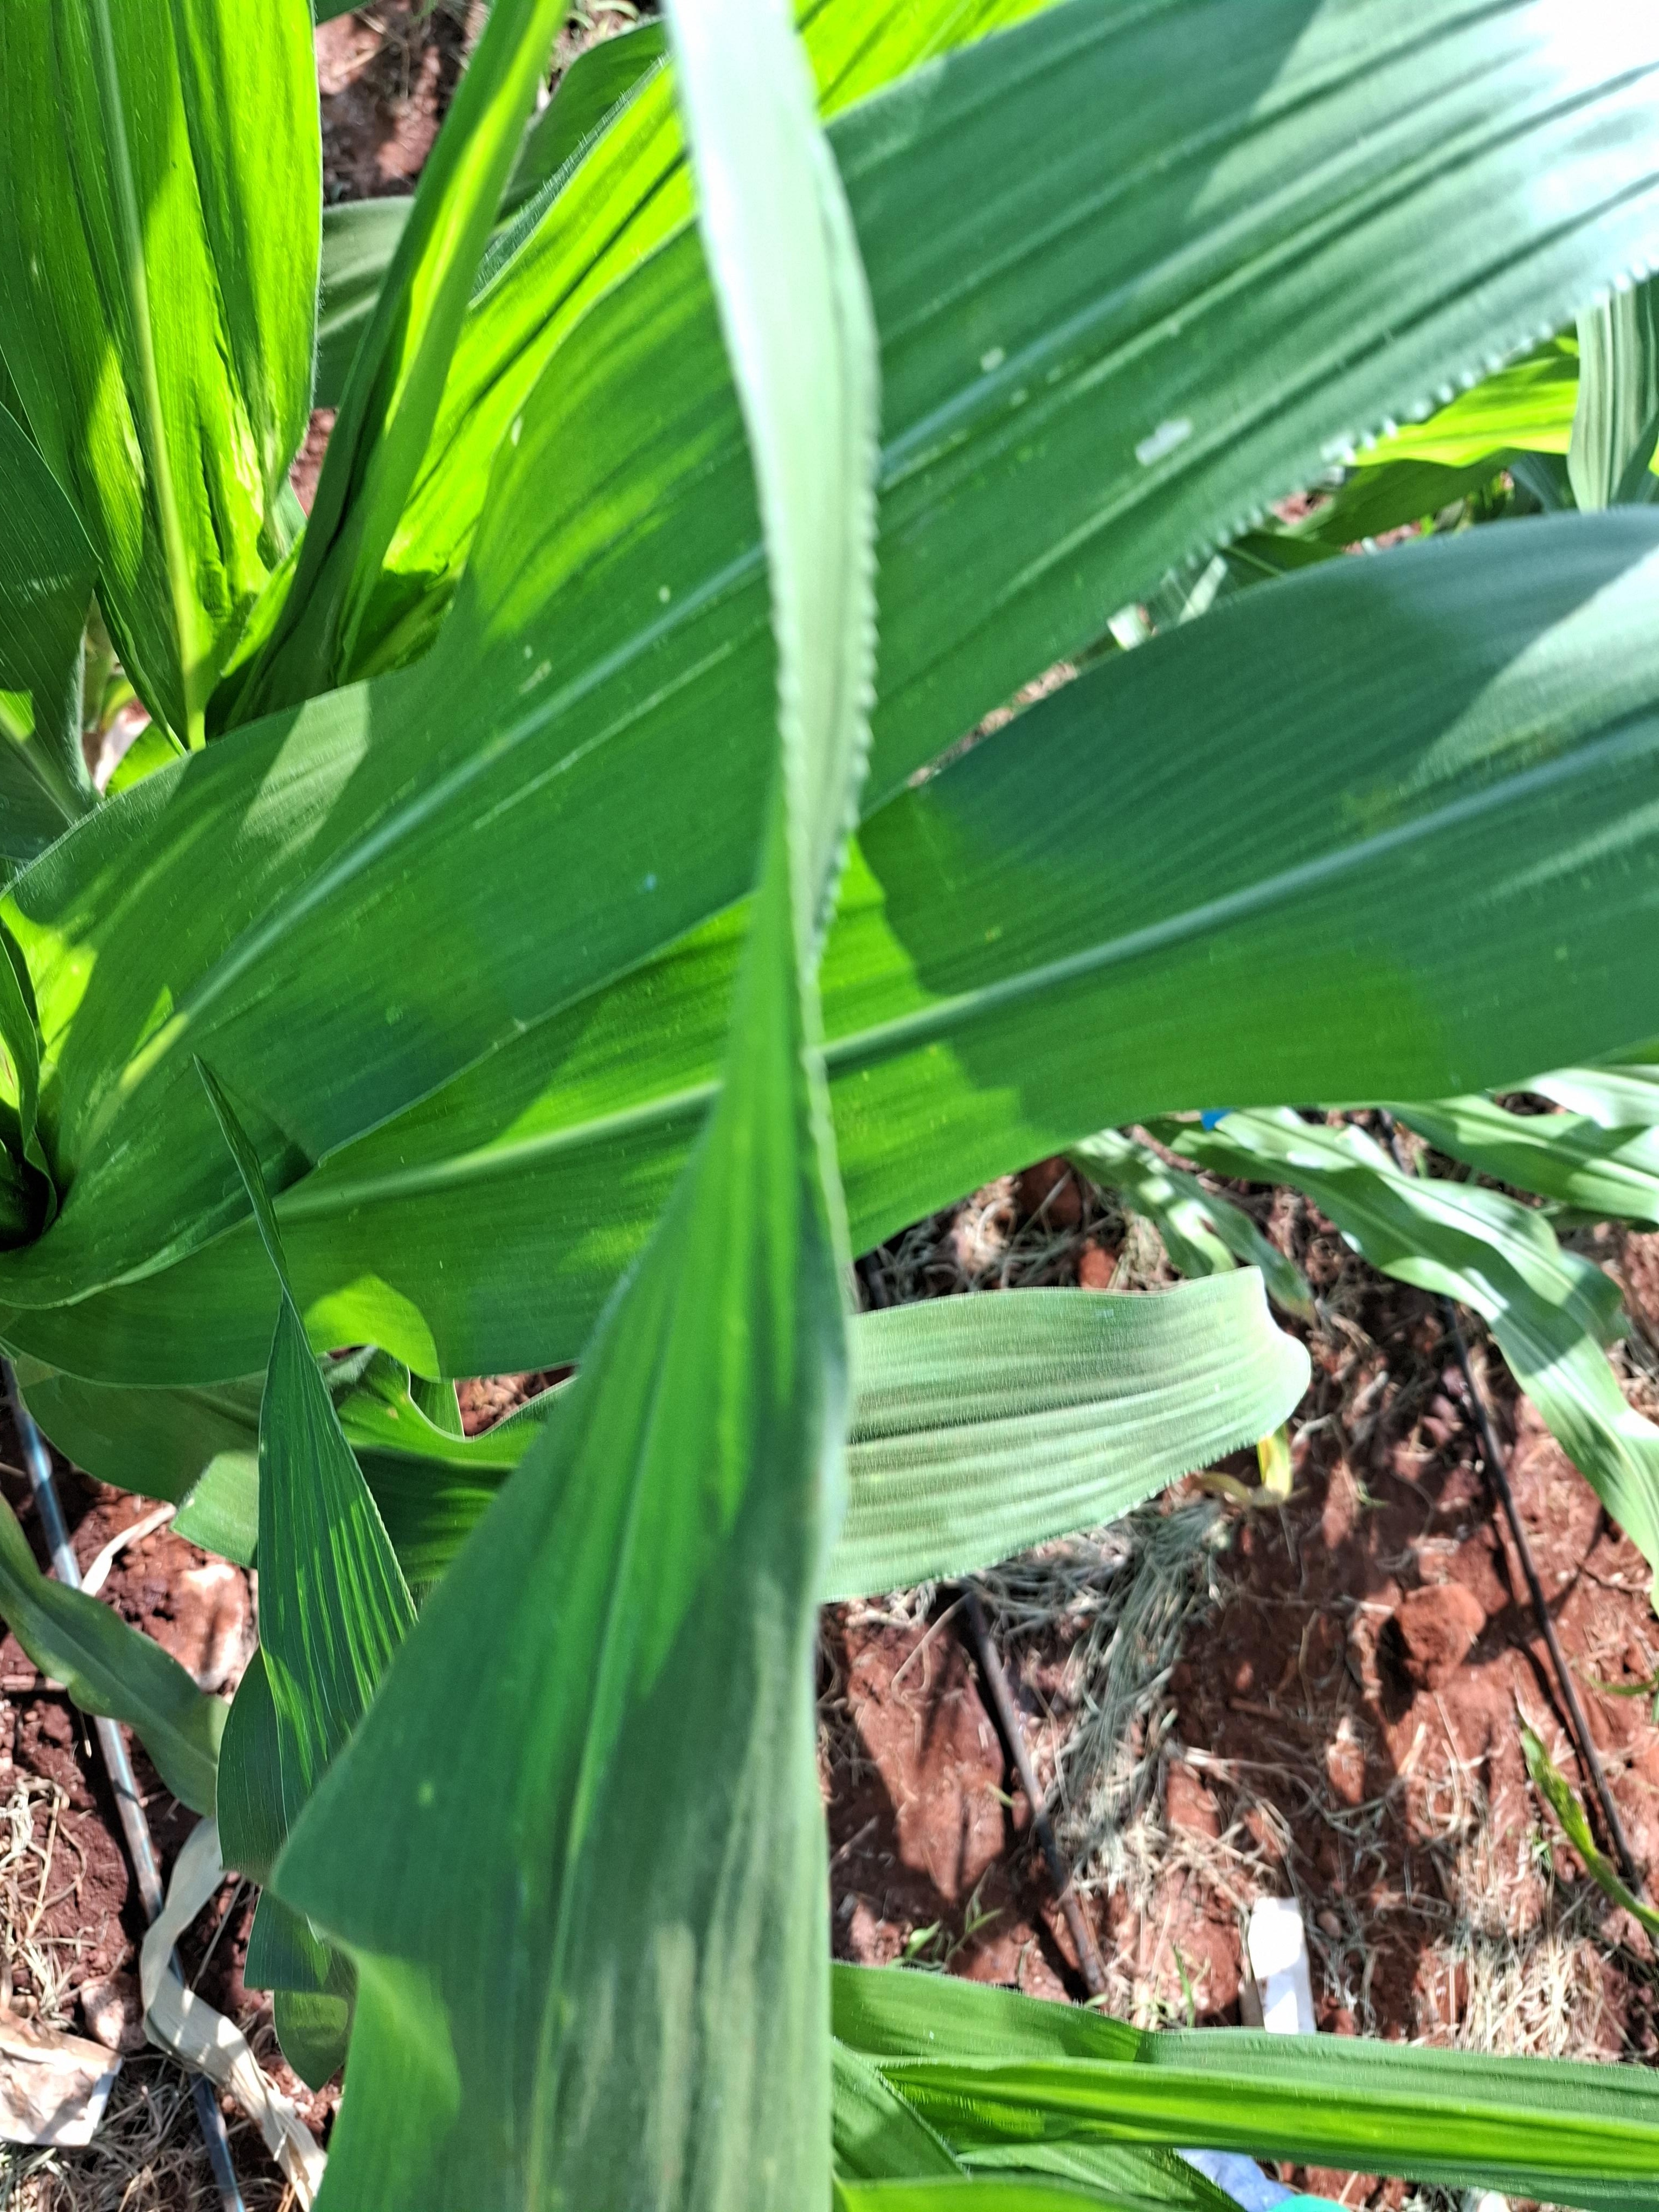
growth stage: vegetative
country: Kenya
